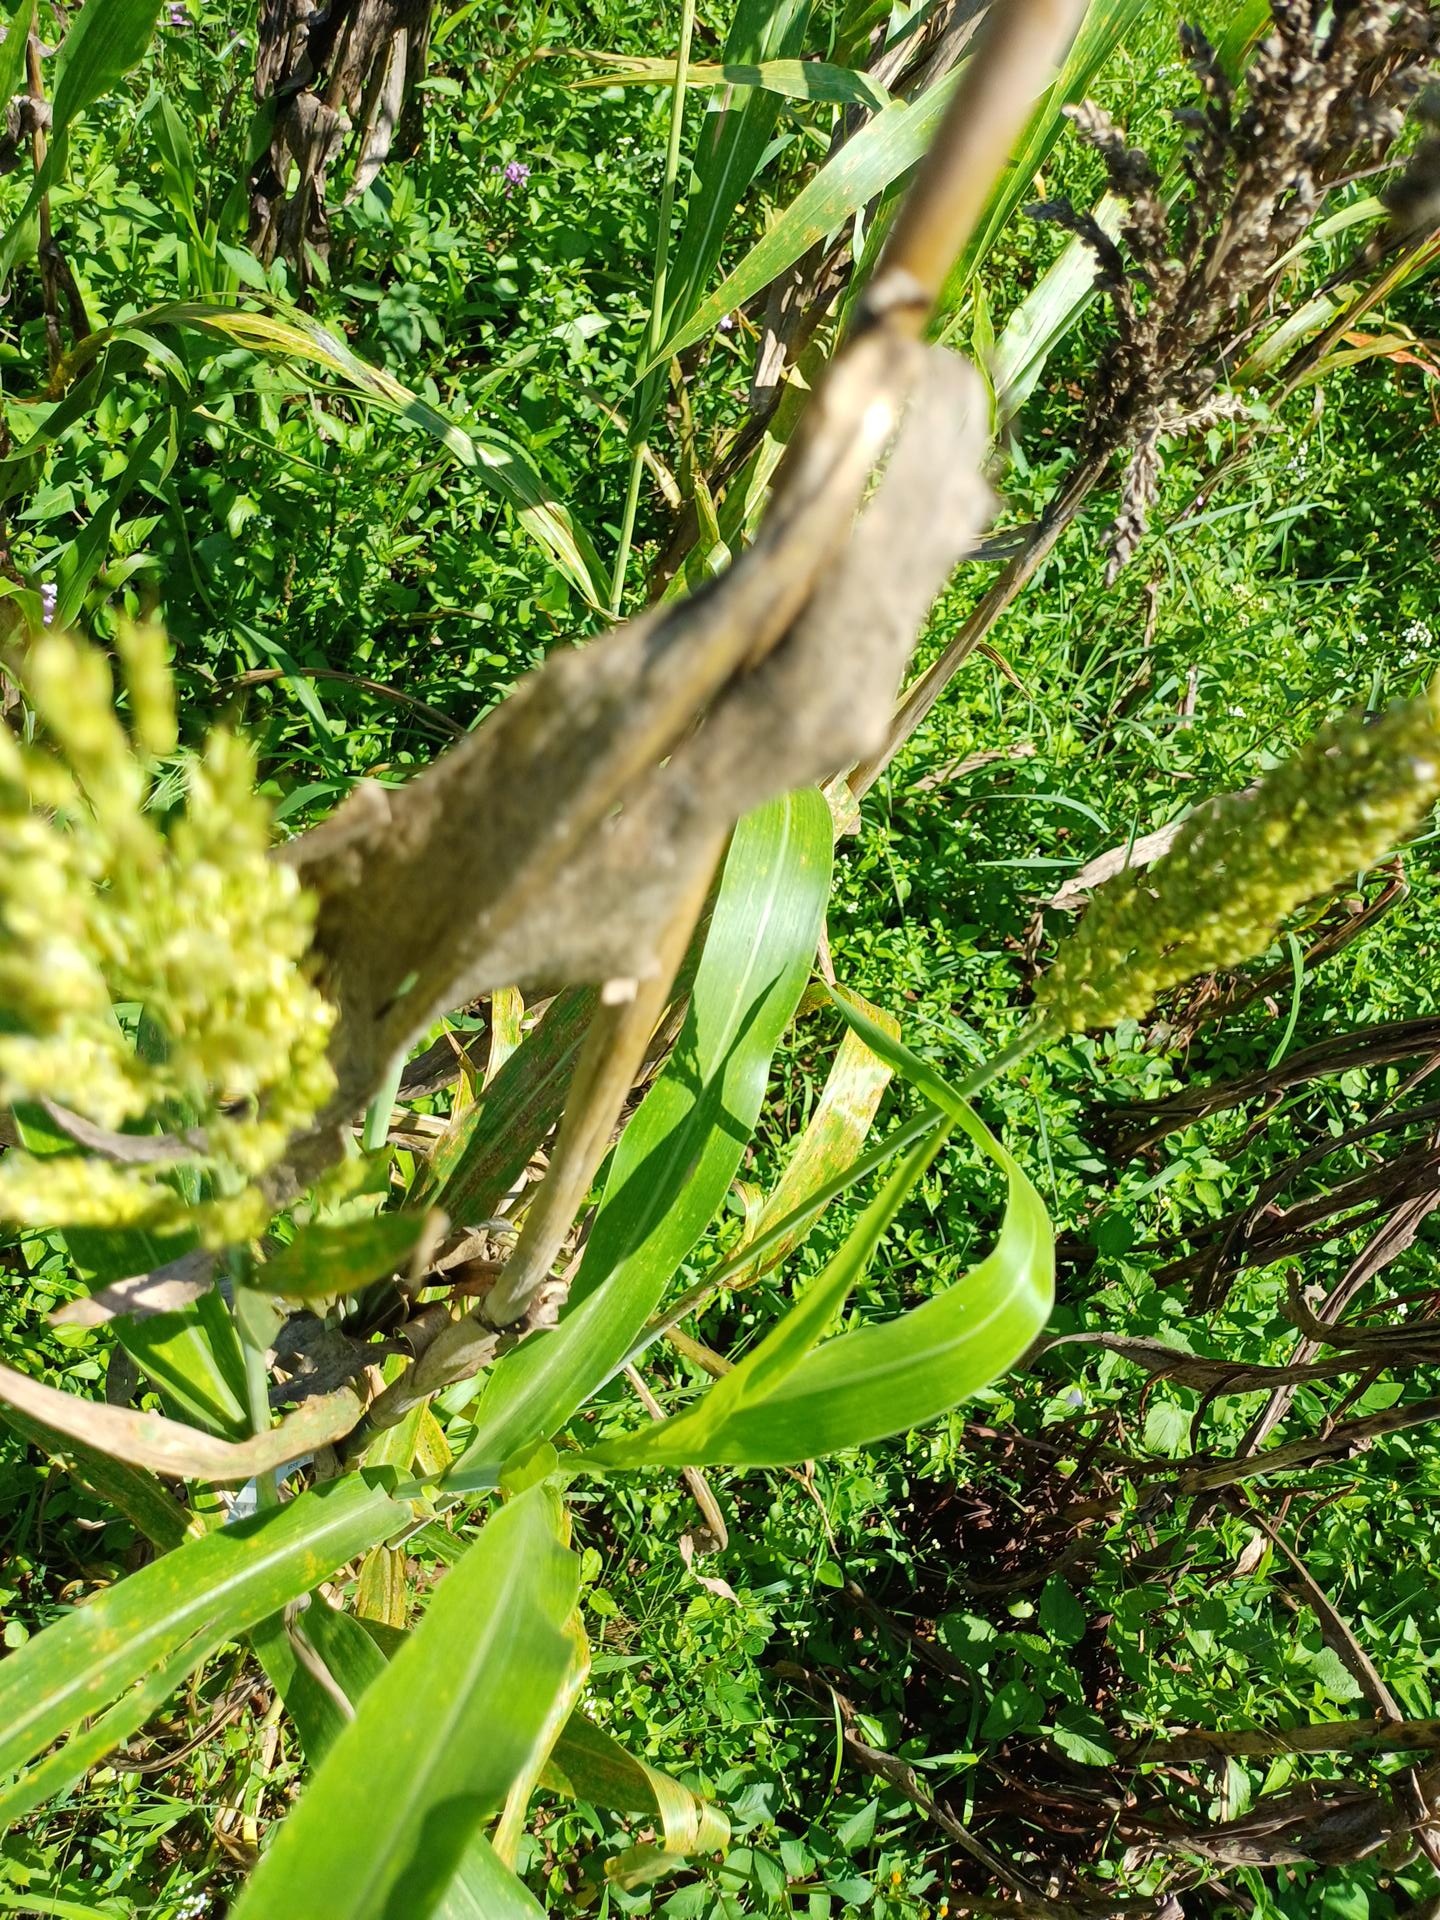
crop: sorghum
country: Kenya
